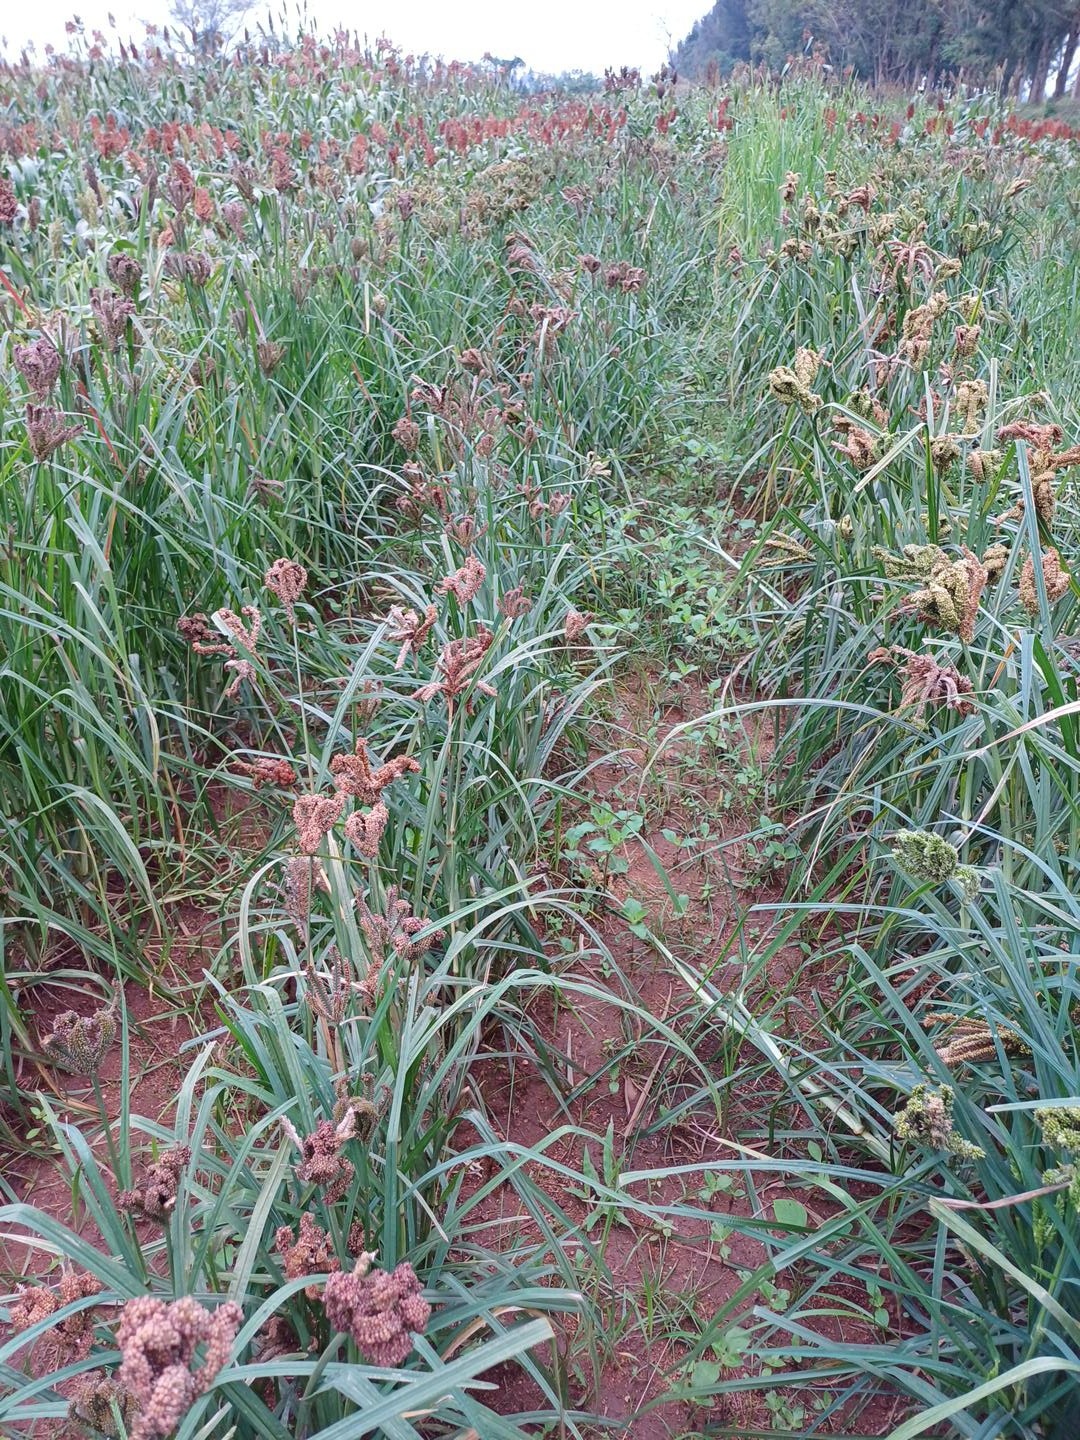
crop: finger millet
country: Kenya
